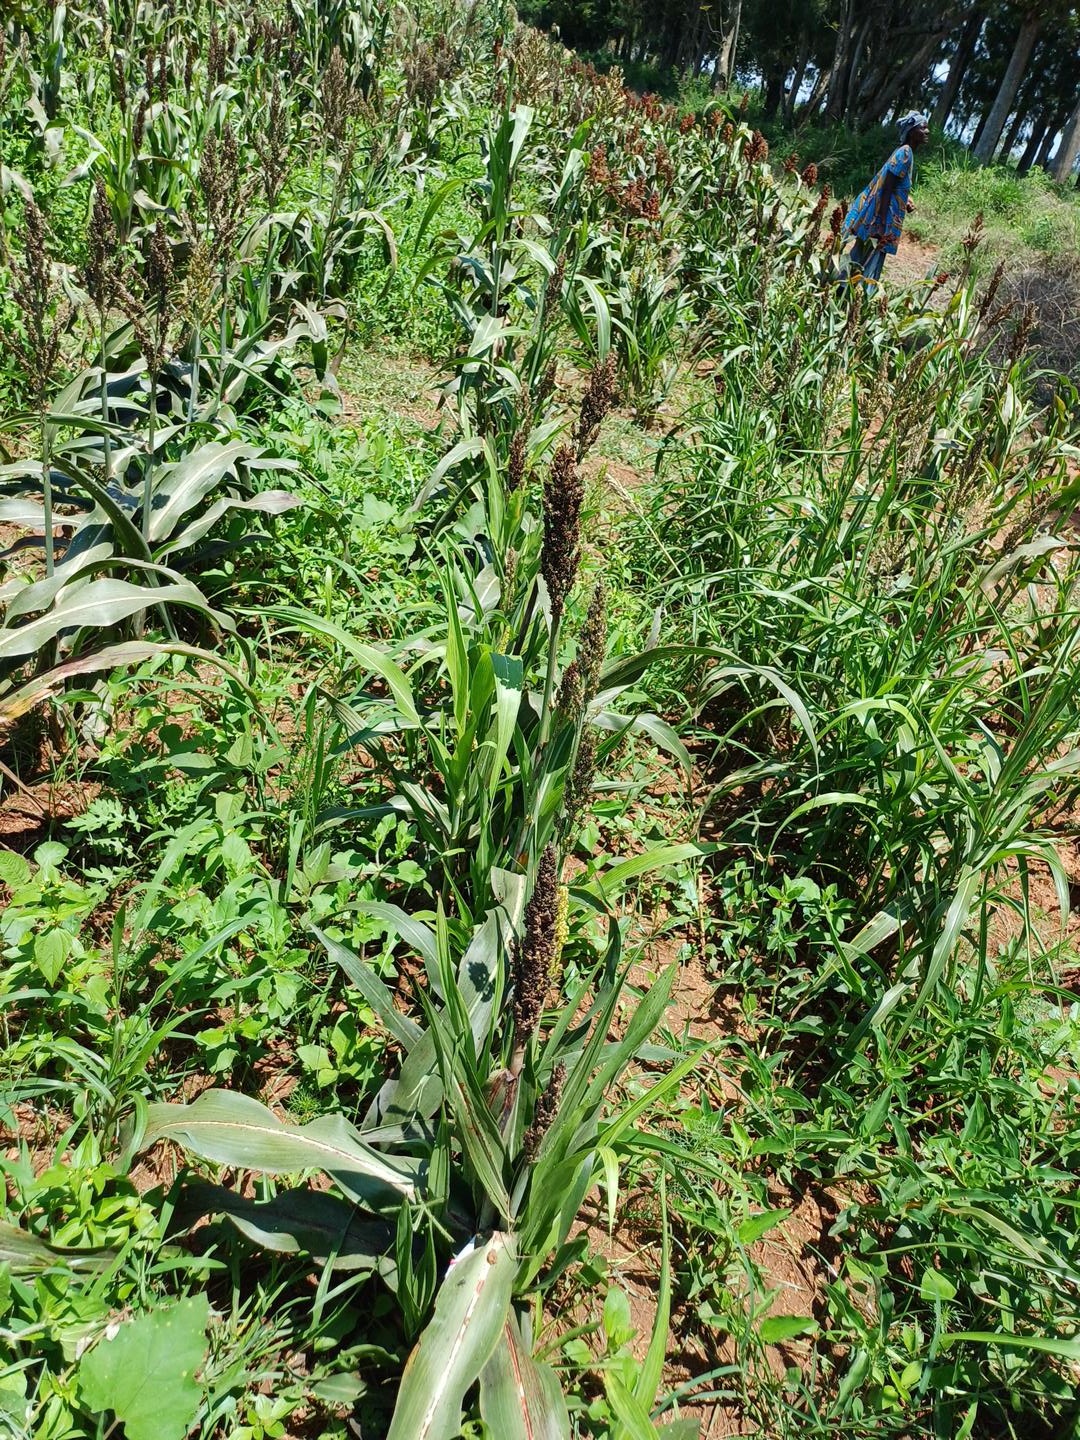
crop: sorghum
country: Kenya
